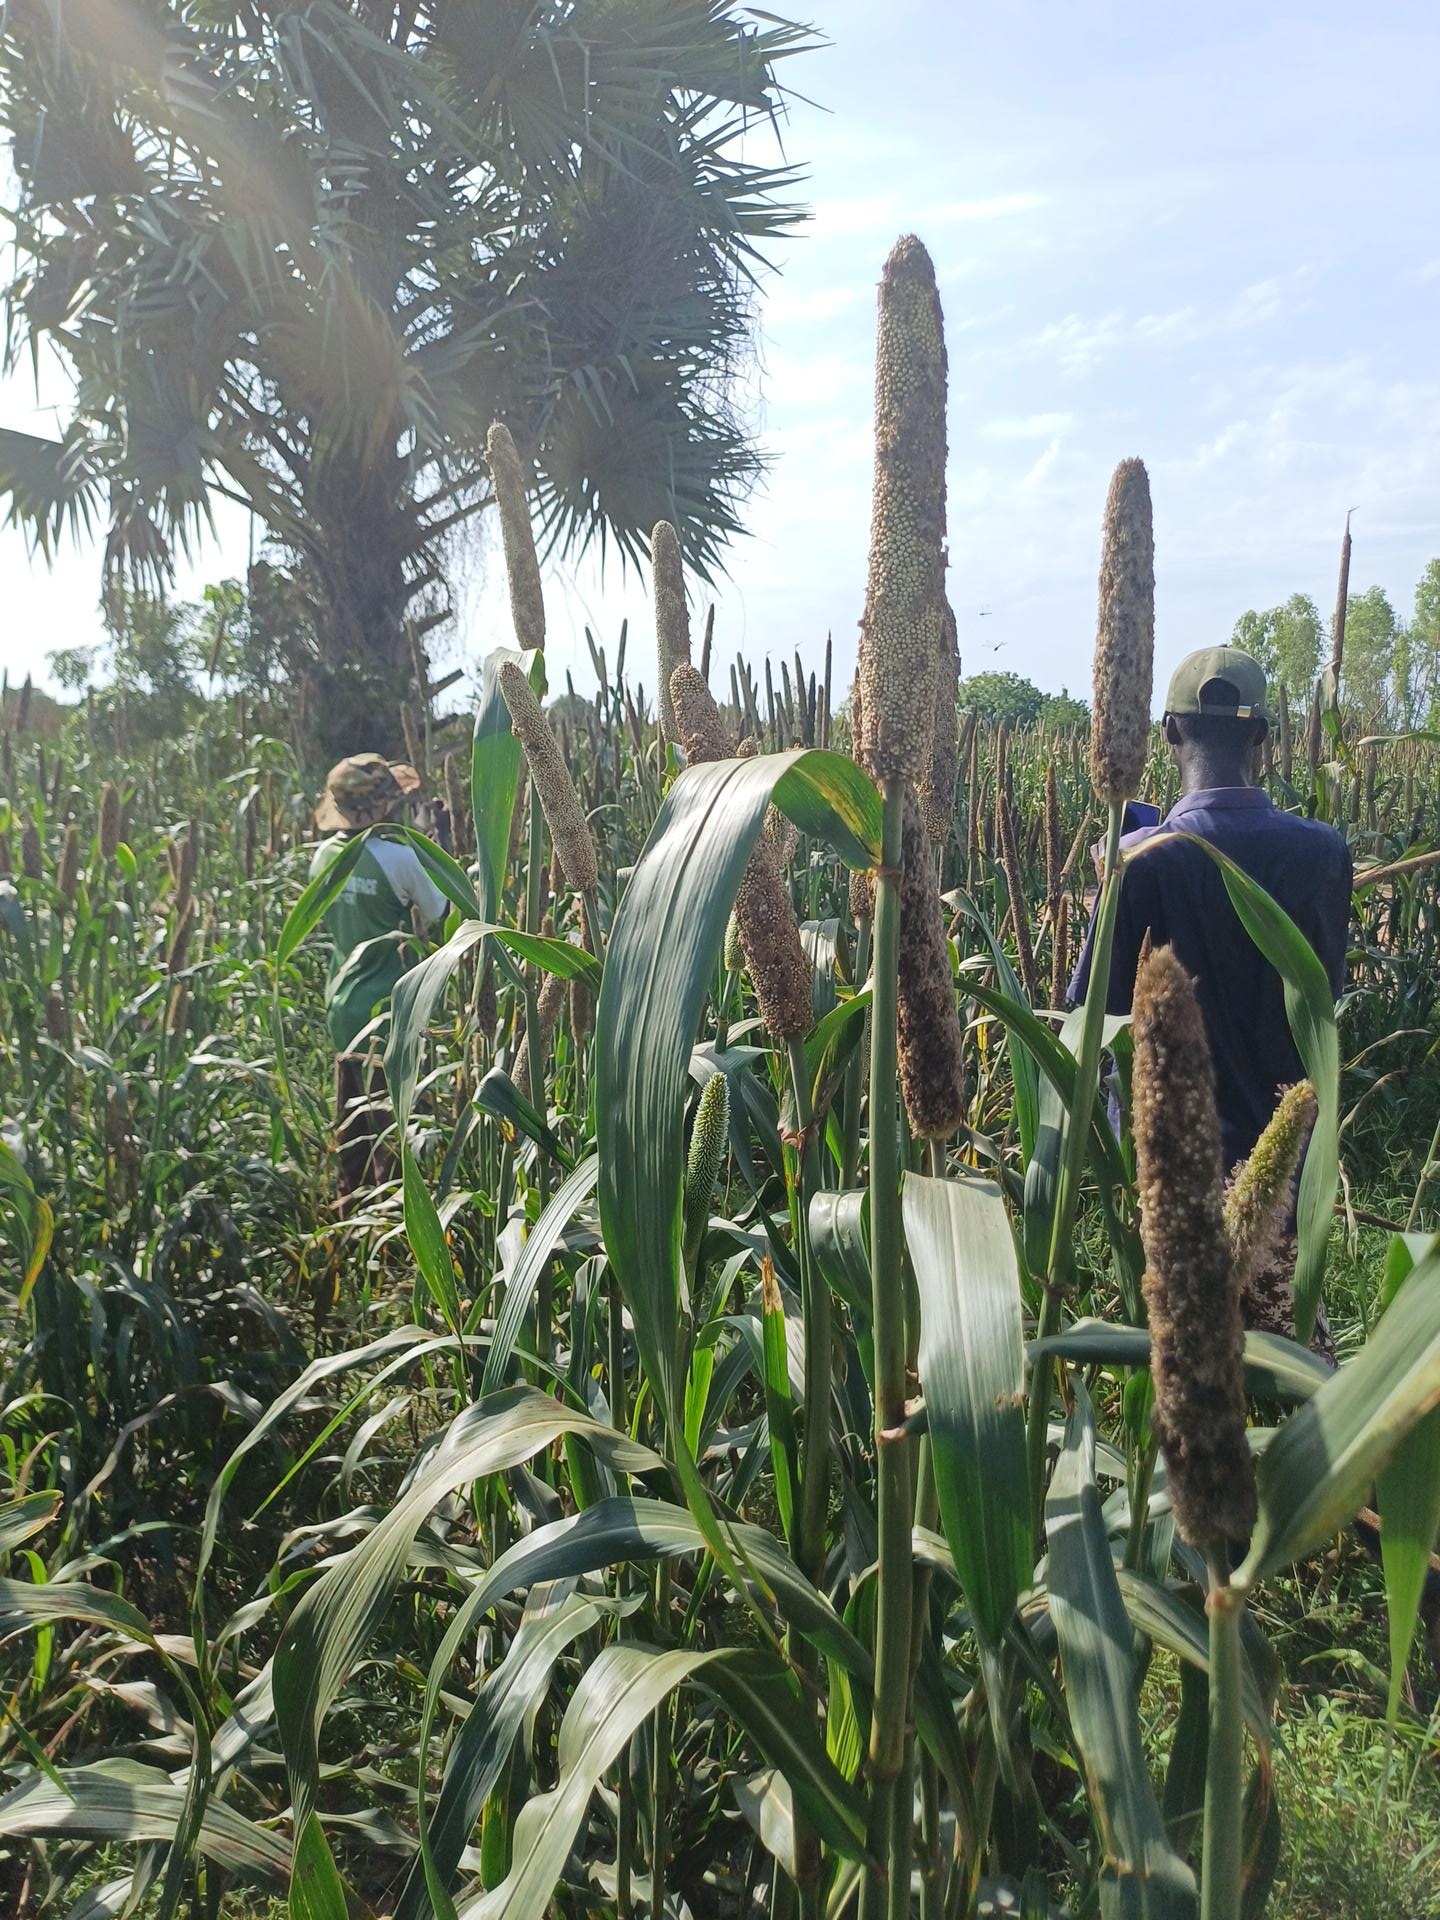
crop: pearl millet
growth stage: filling grain
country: Senegal
